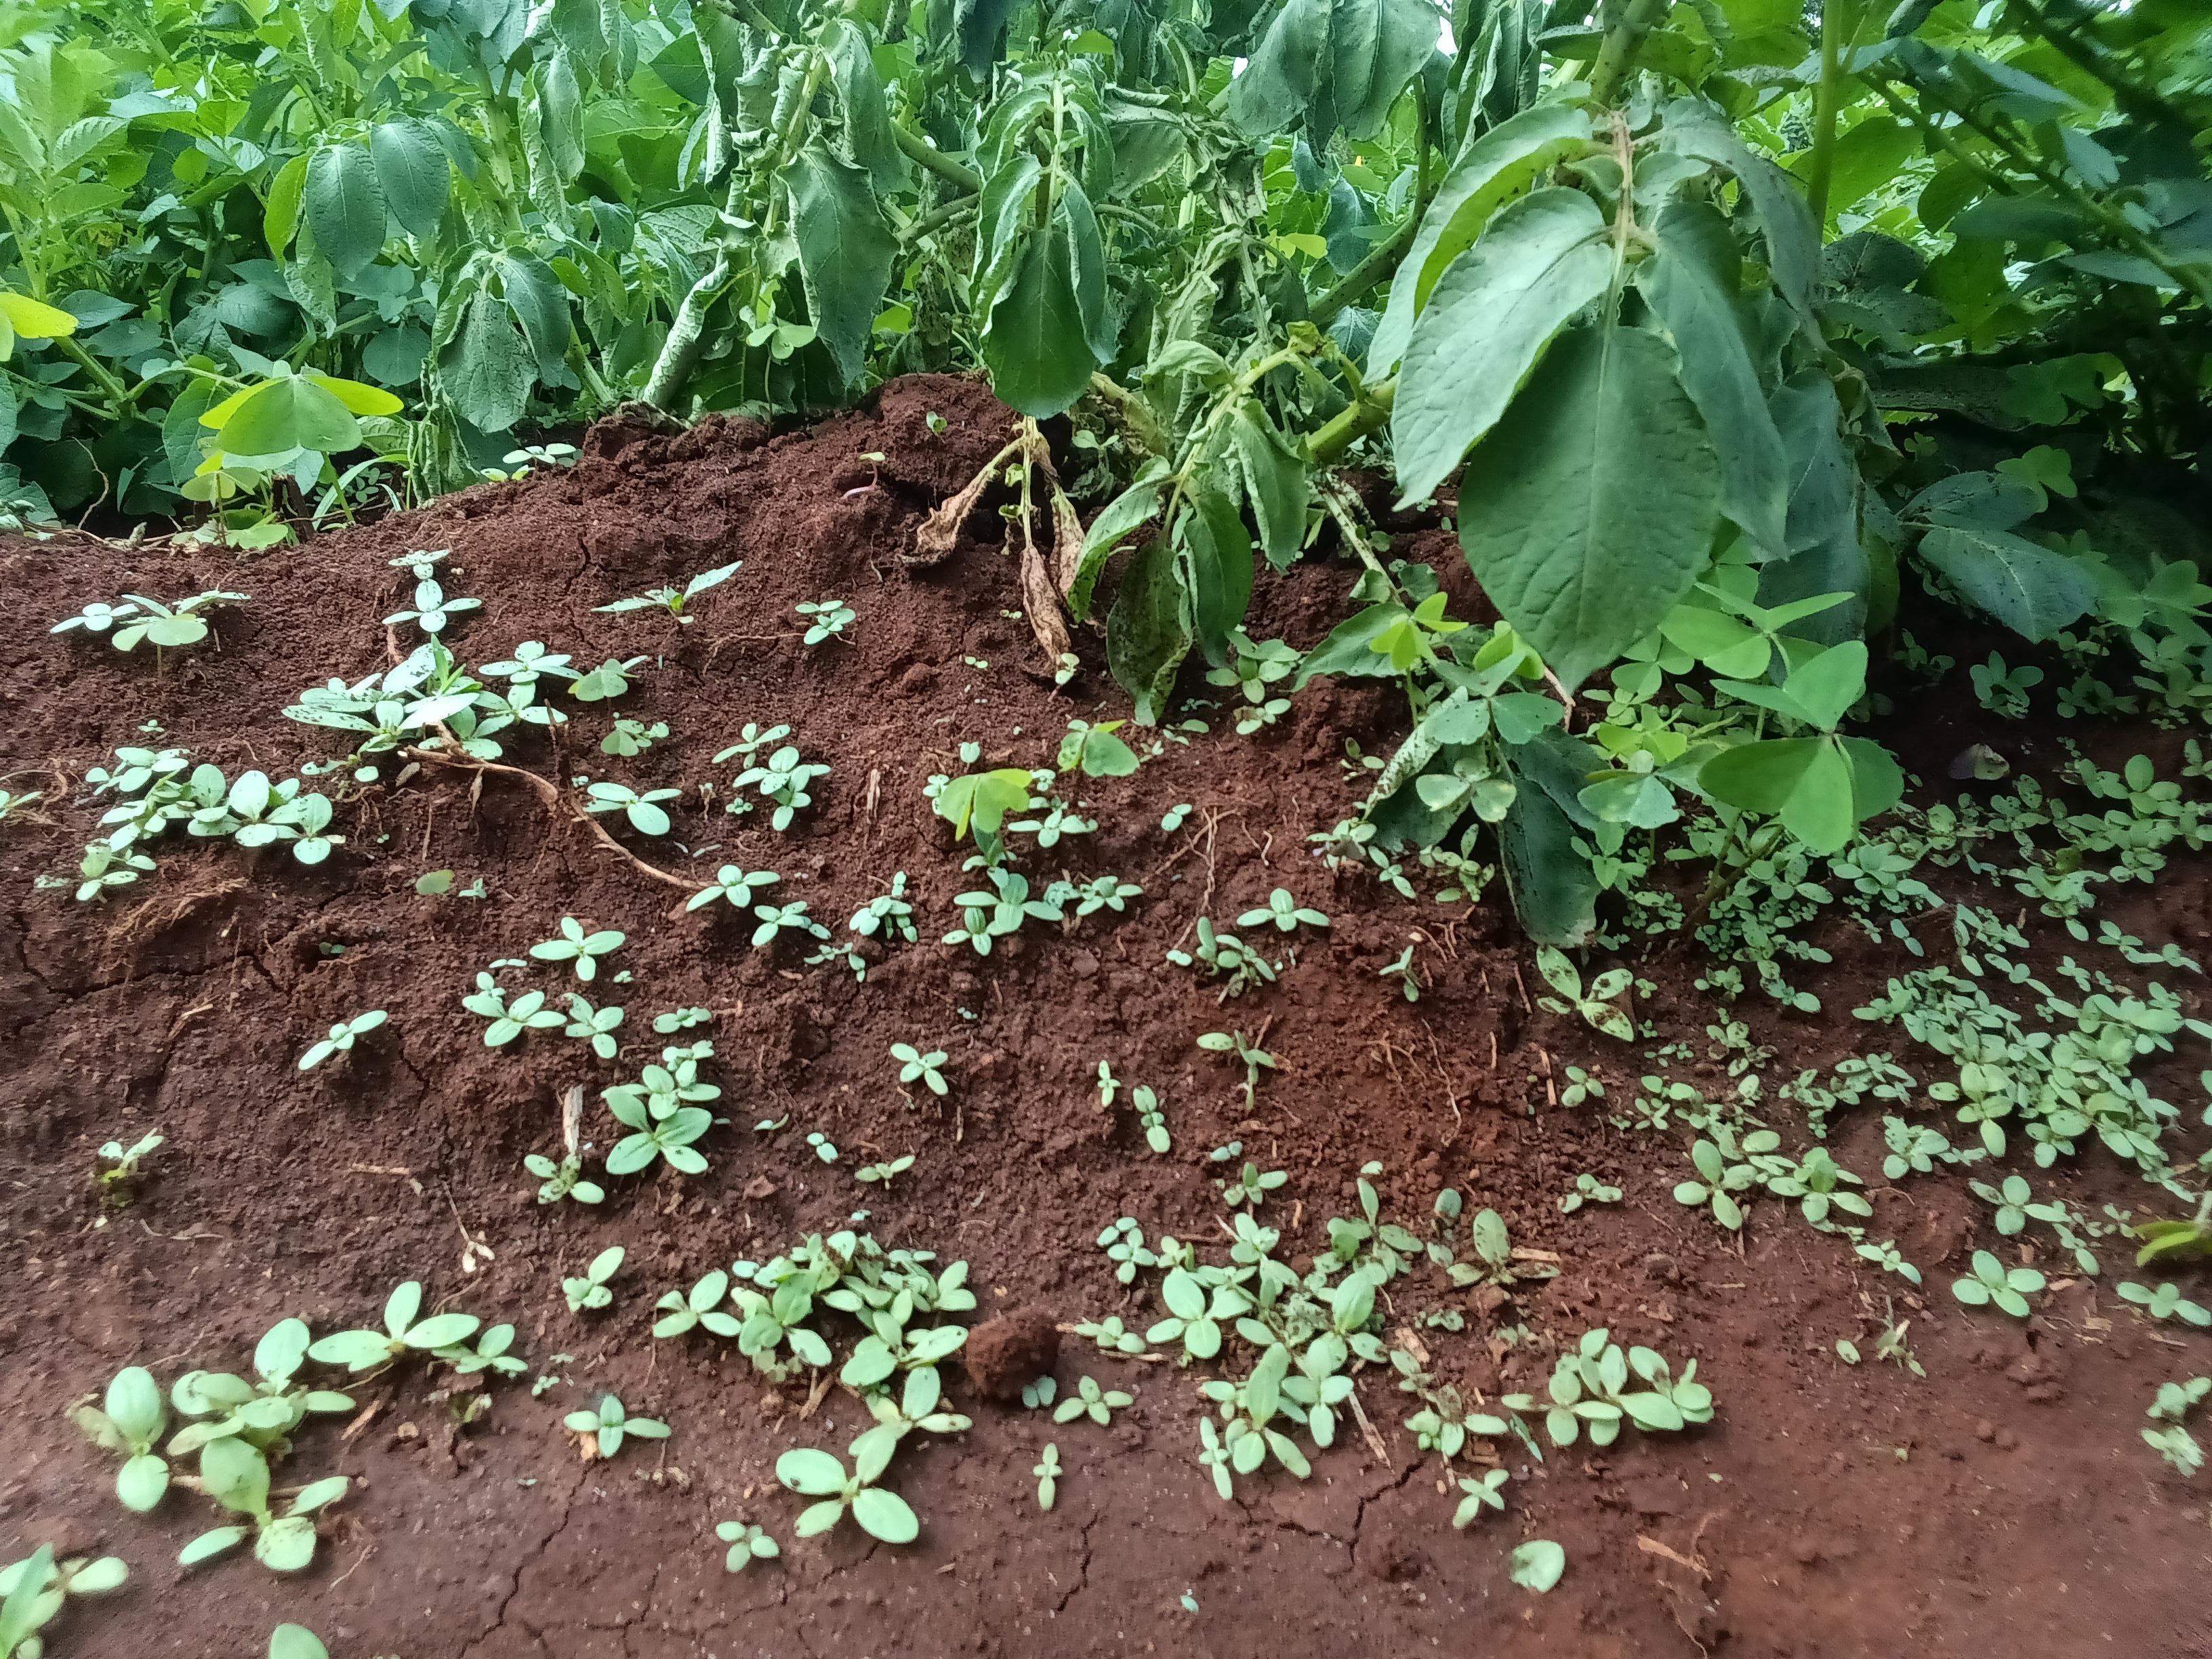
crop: potato
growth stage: flowering
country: Kenya
